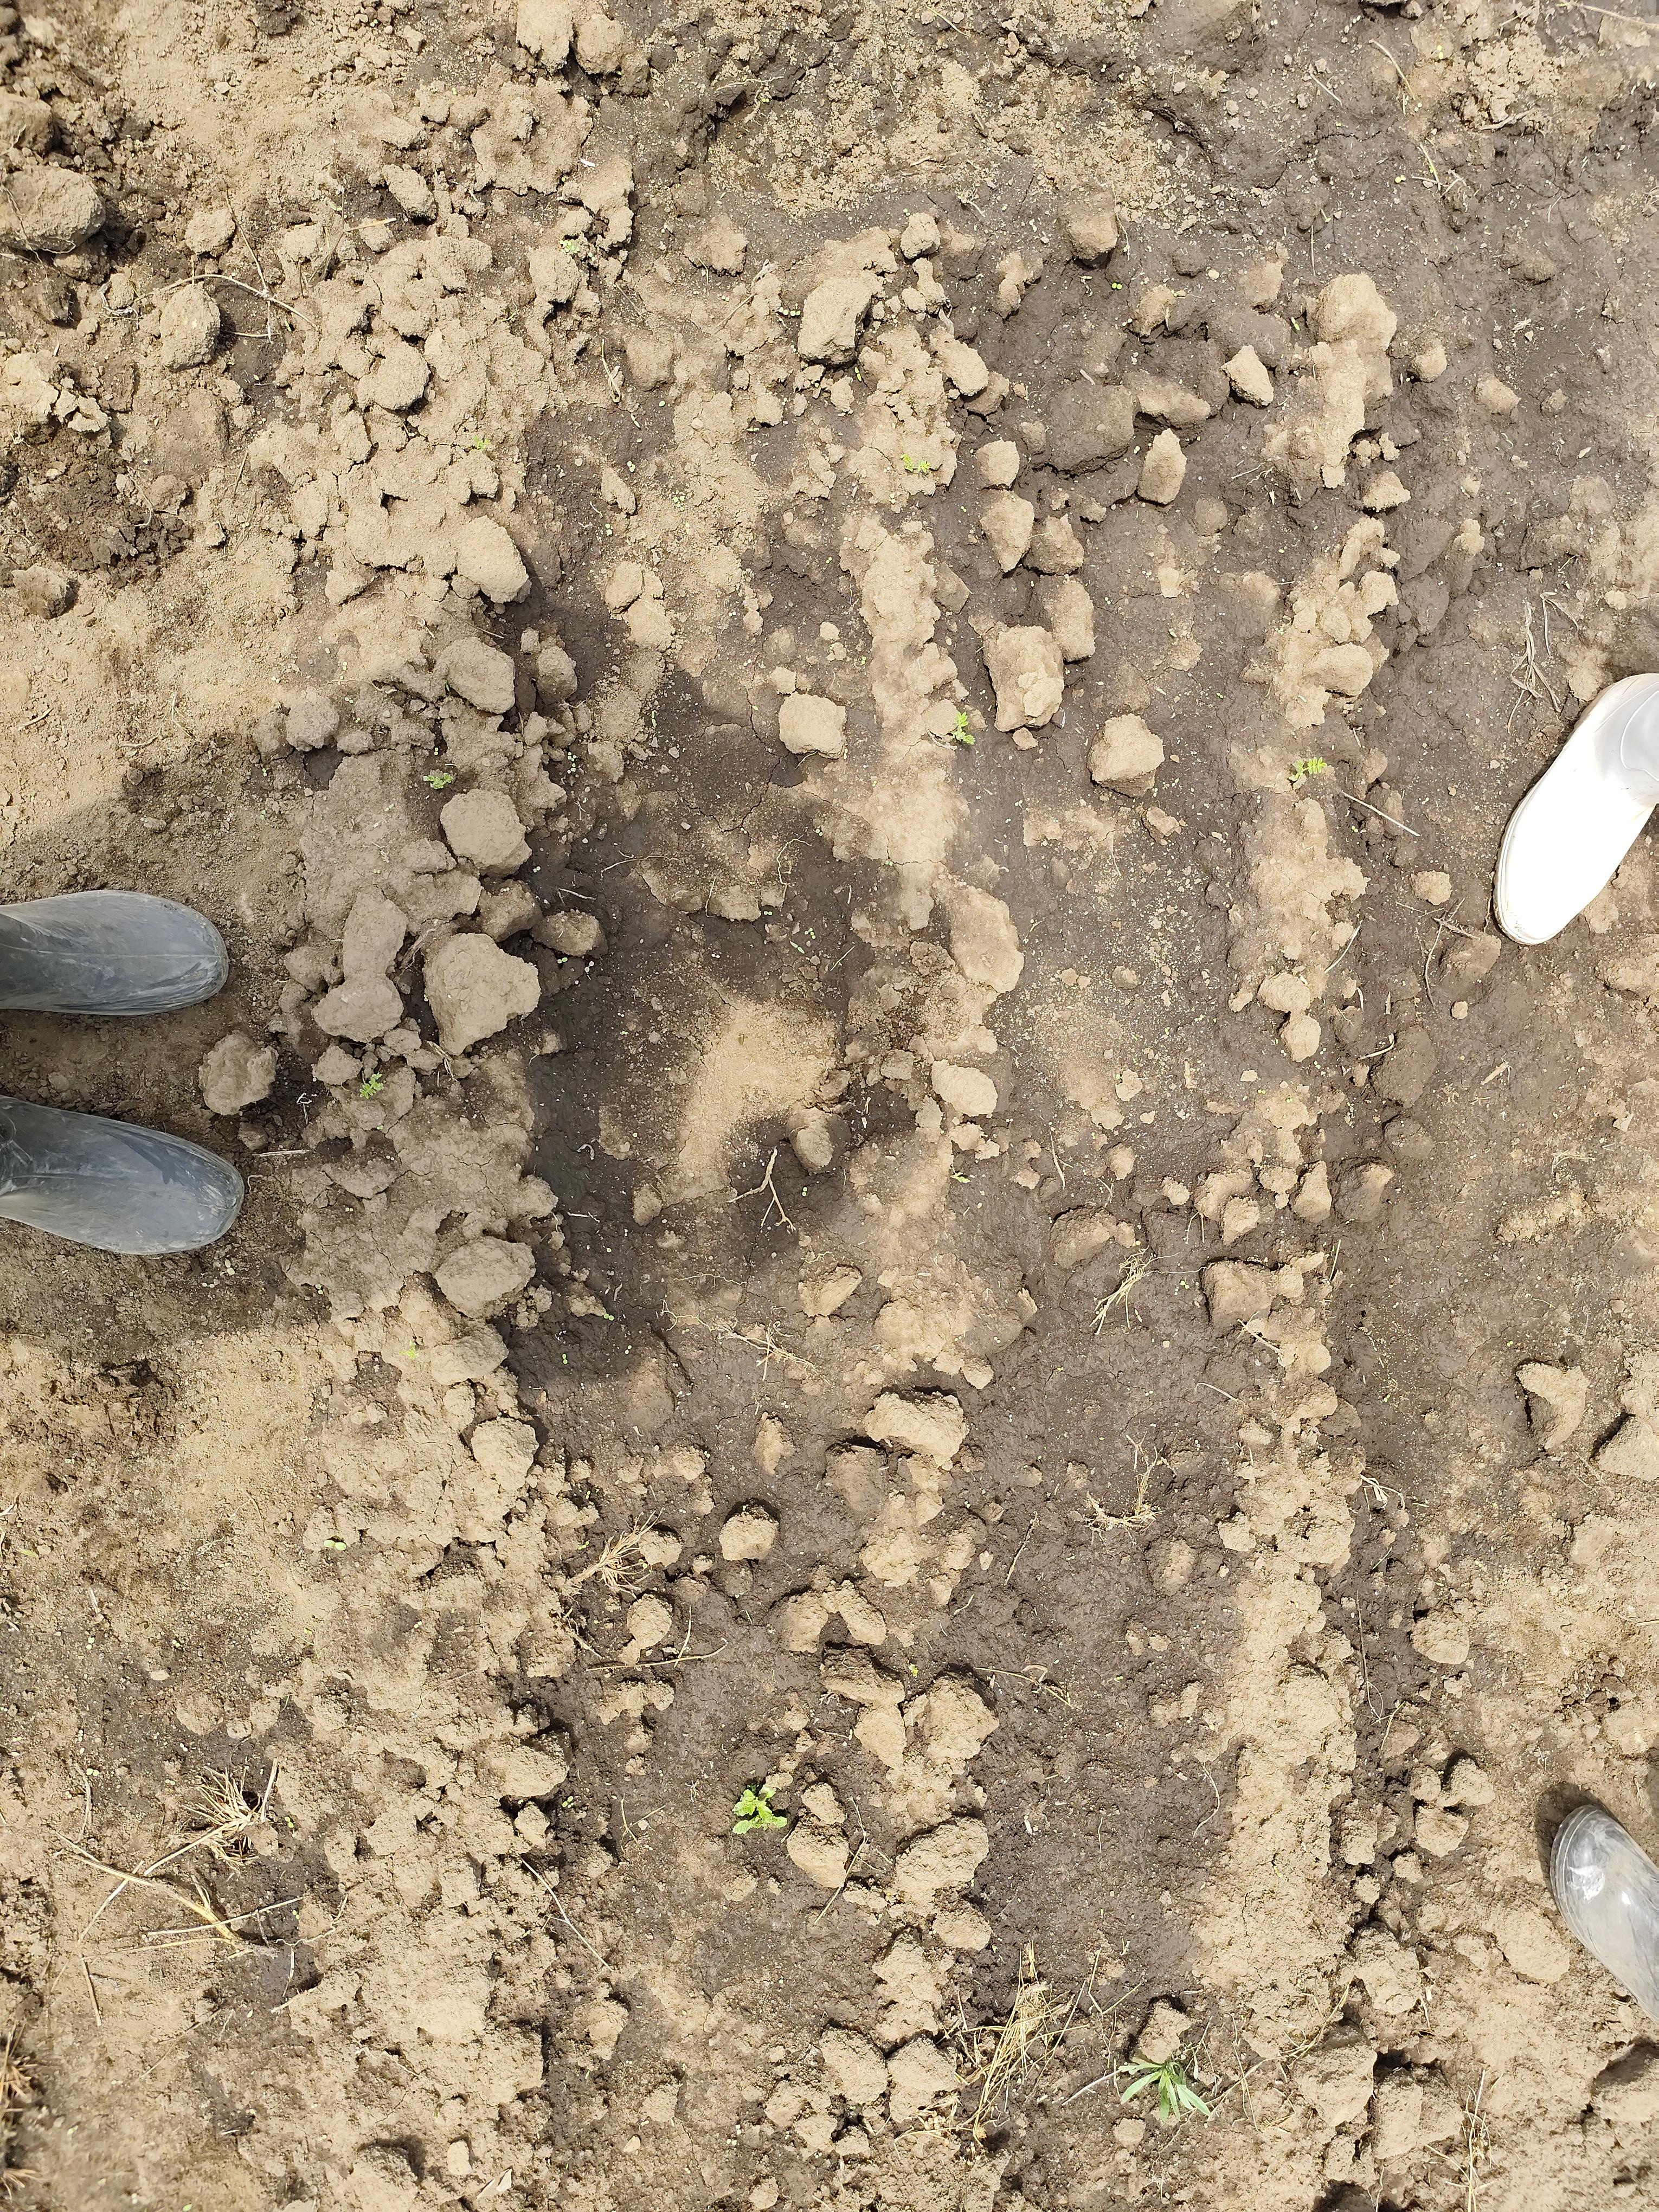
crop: chickpea
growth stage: emergence
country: Tanzania
